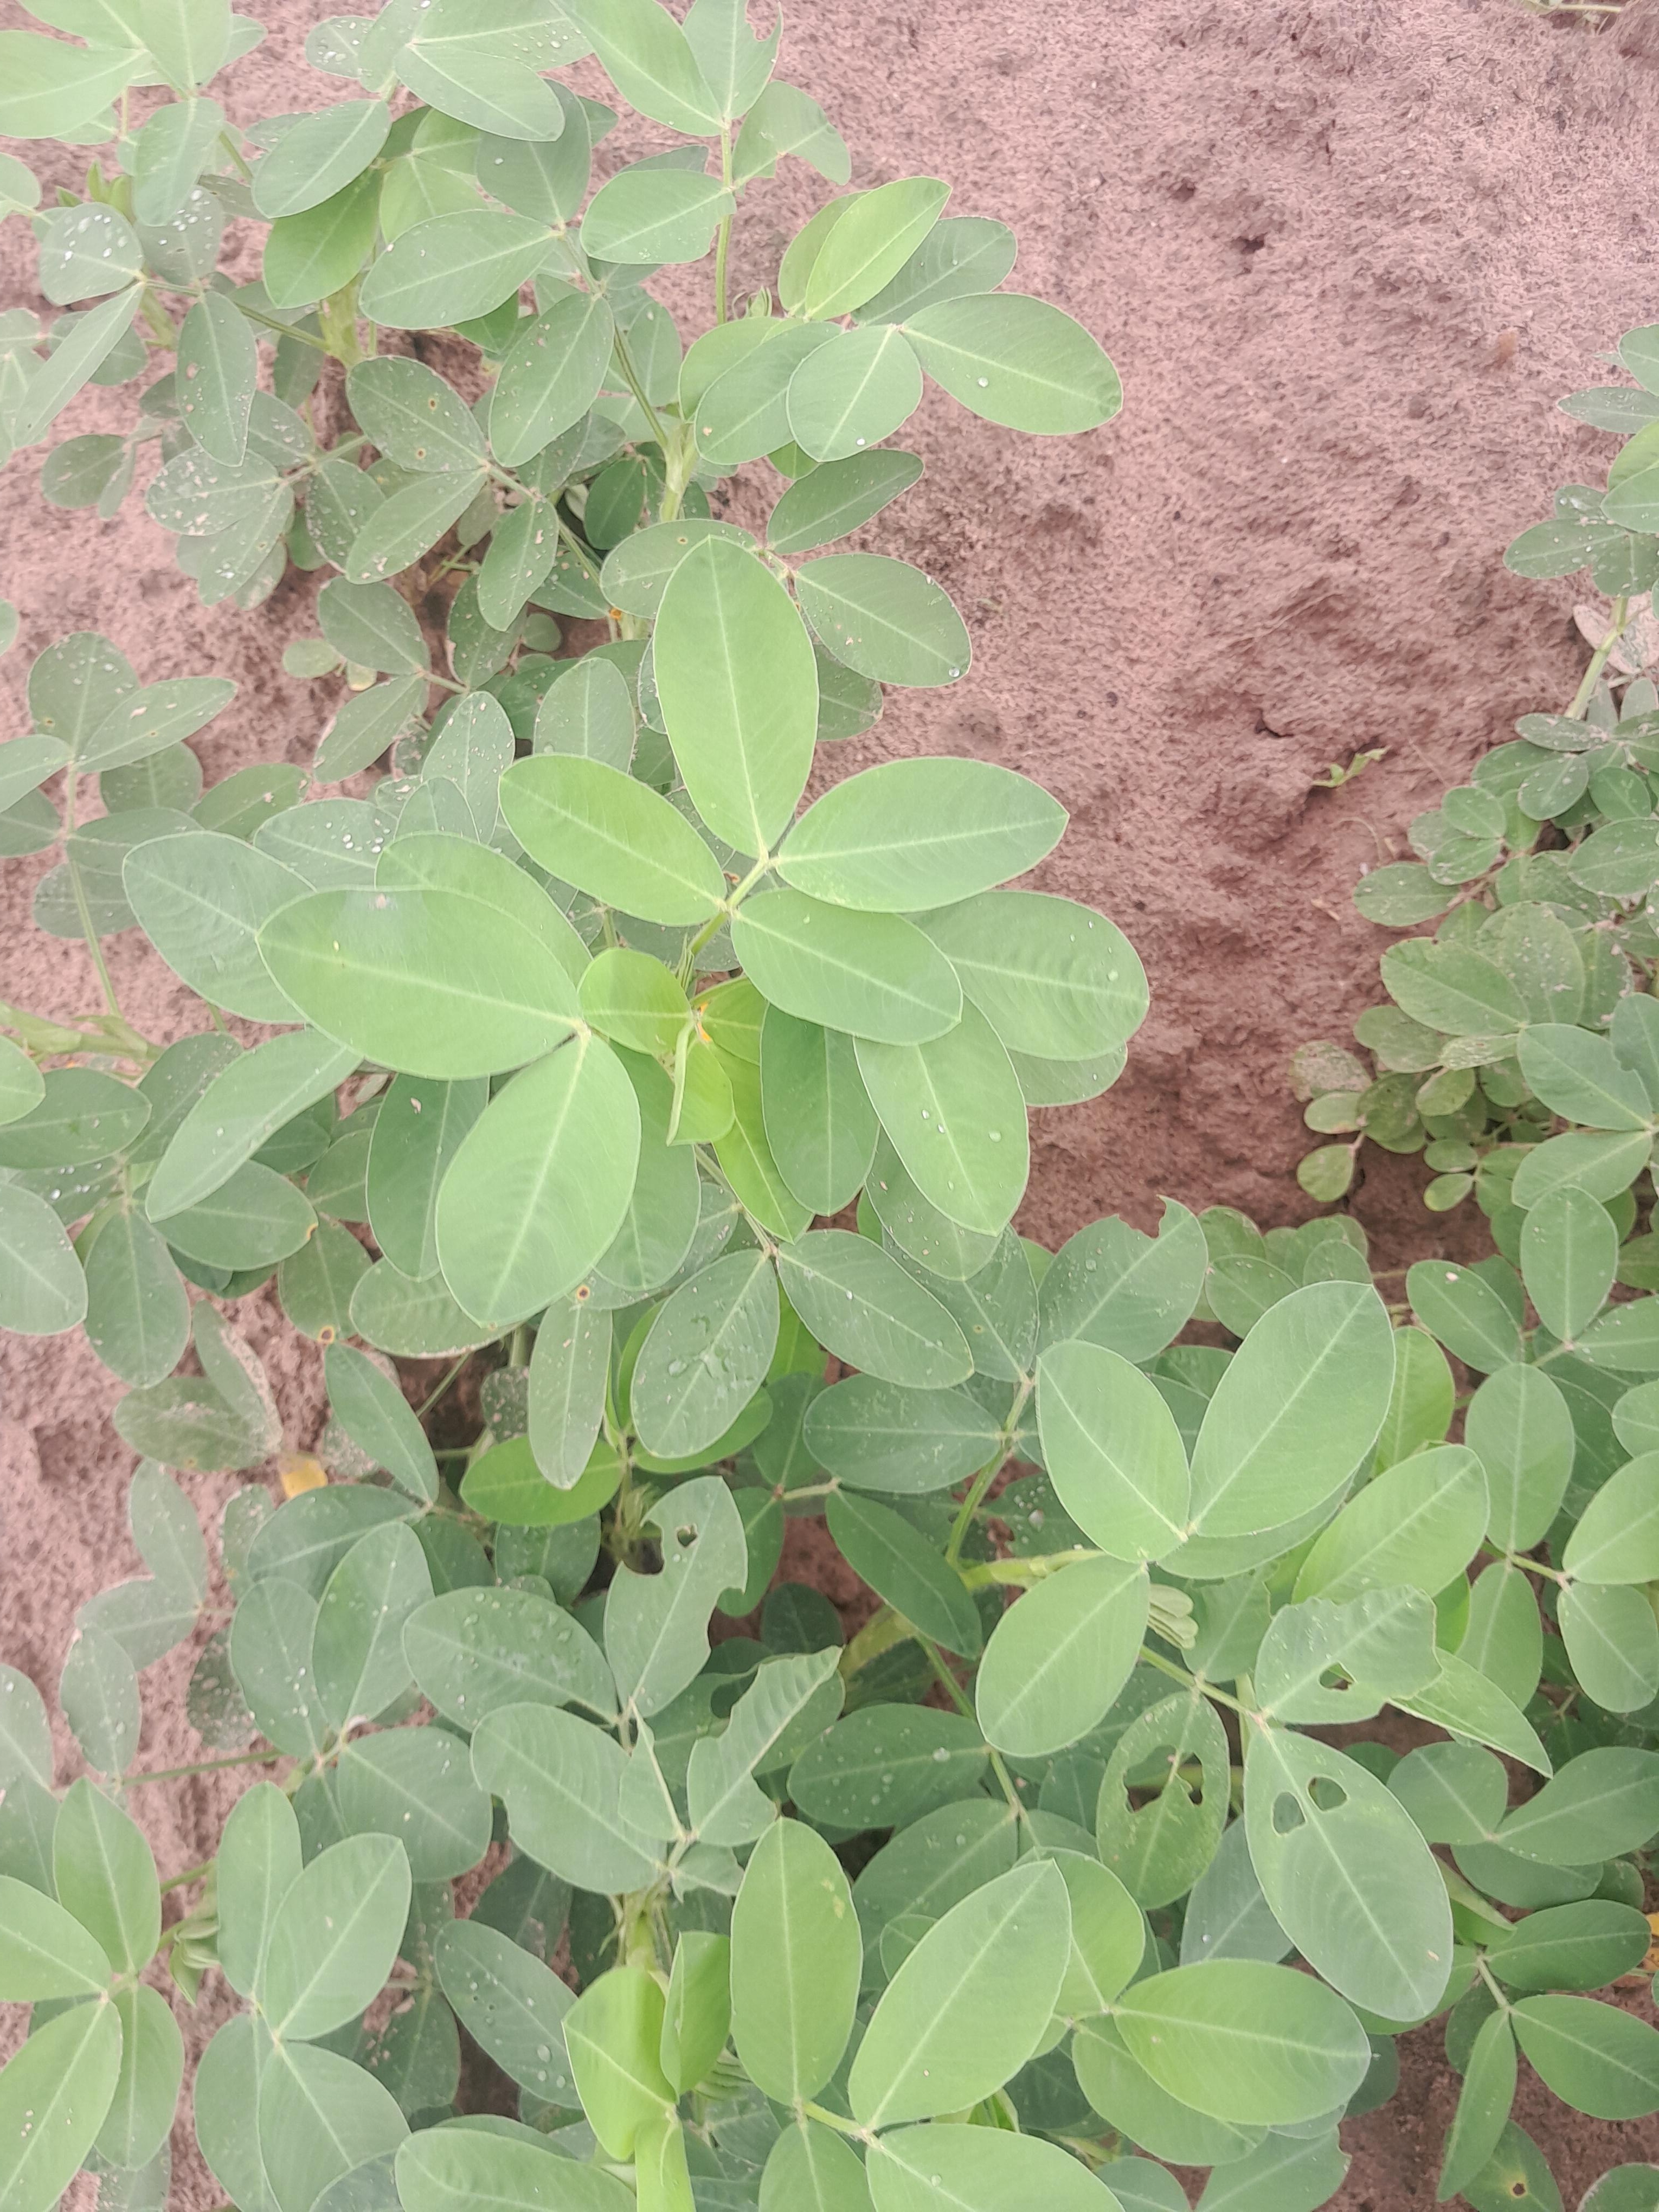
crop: groundnut
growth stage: flowering
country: Senegal
